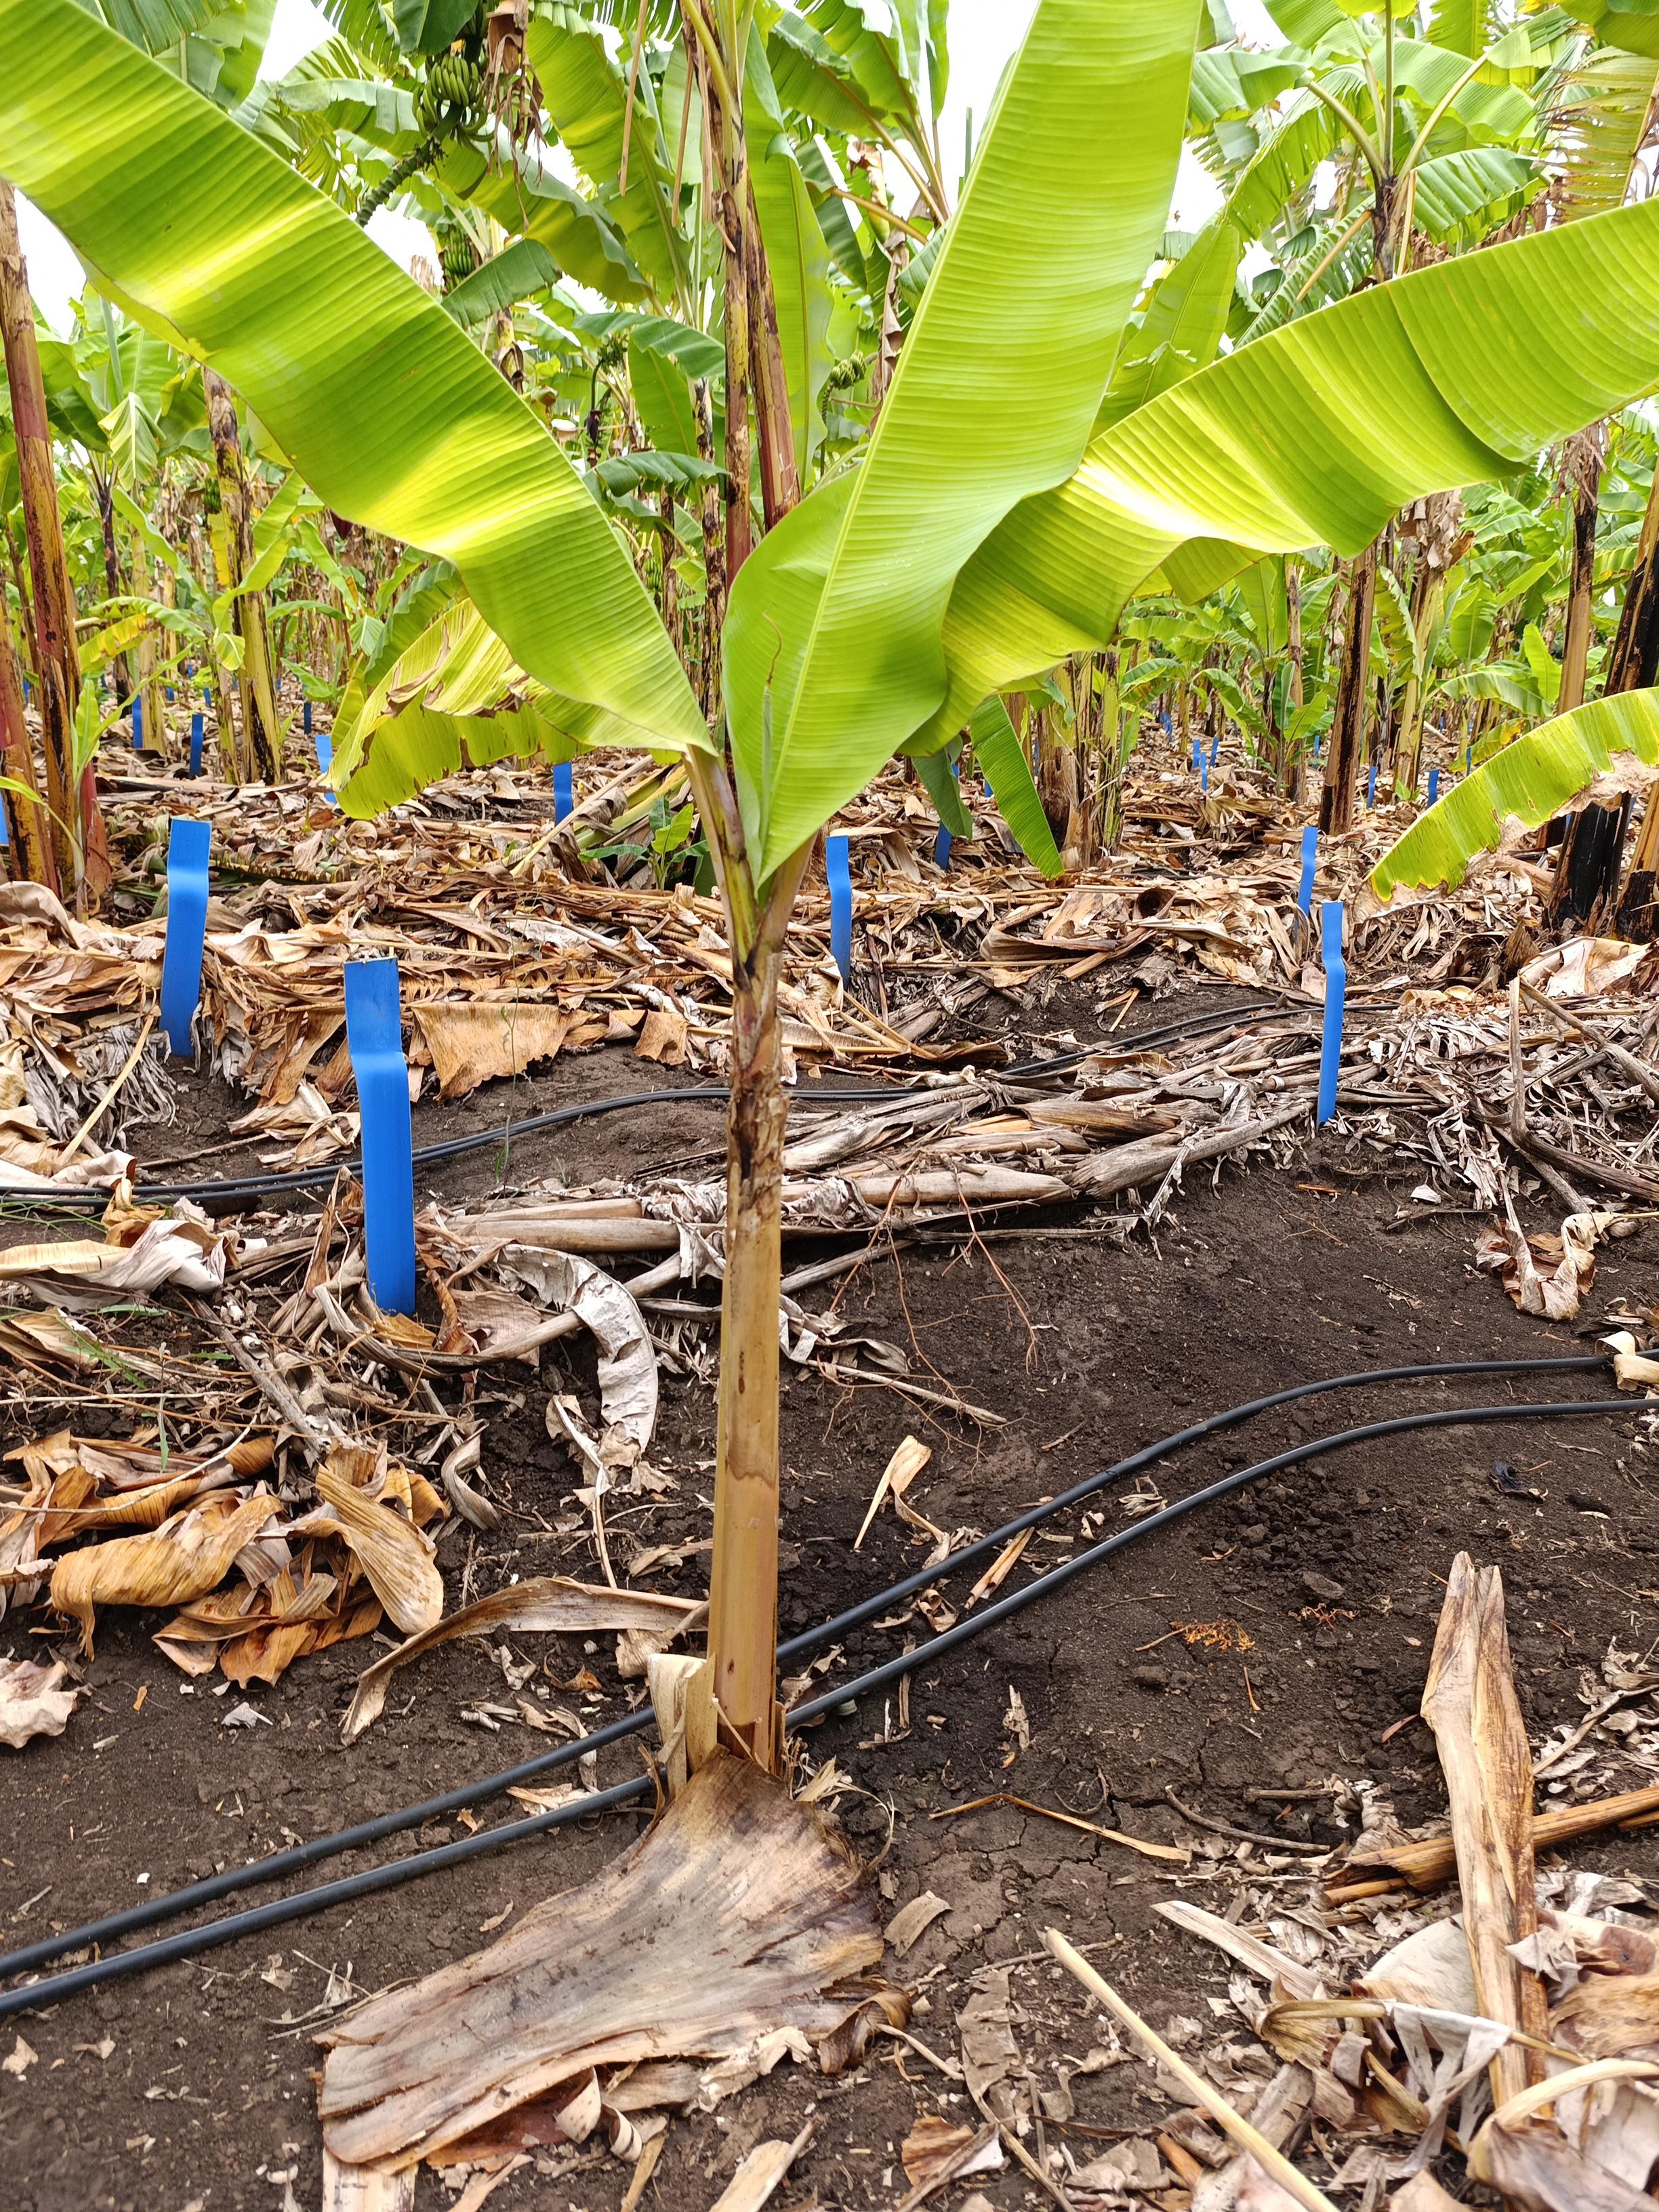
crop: banana
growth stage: vegetative
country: Tanzania
